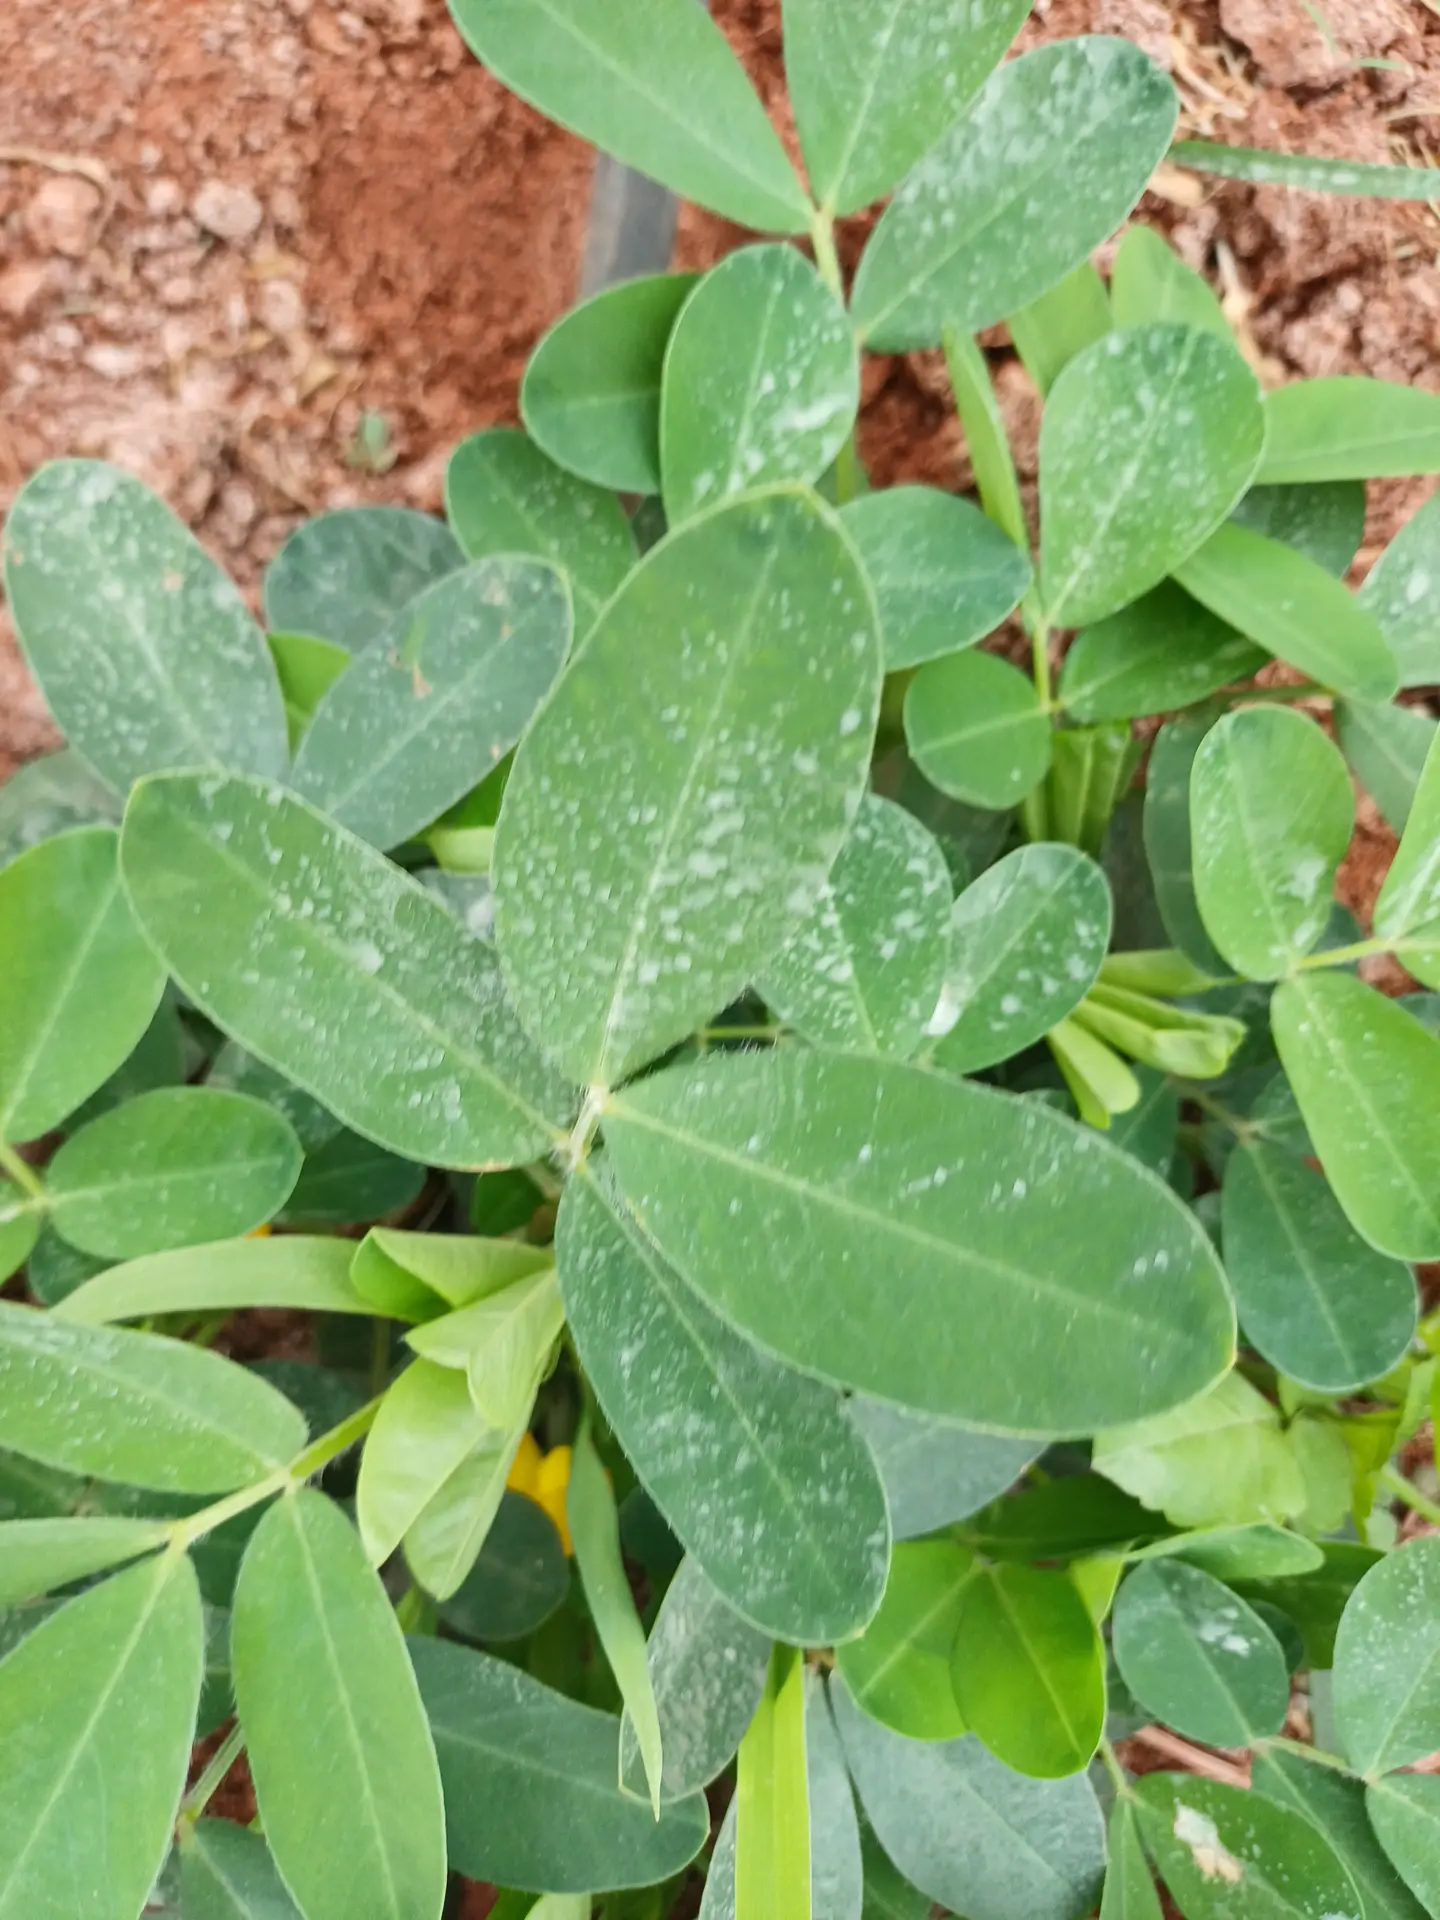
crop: groundnut
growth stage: vegetative
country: Kenya
